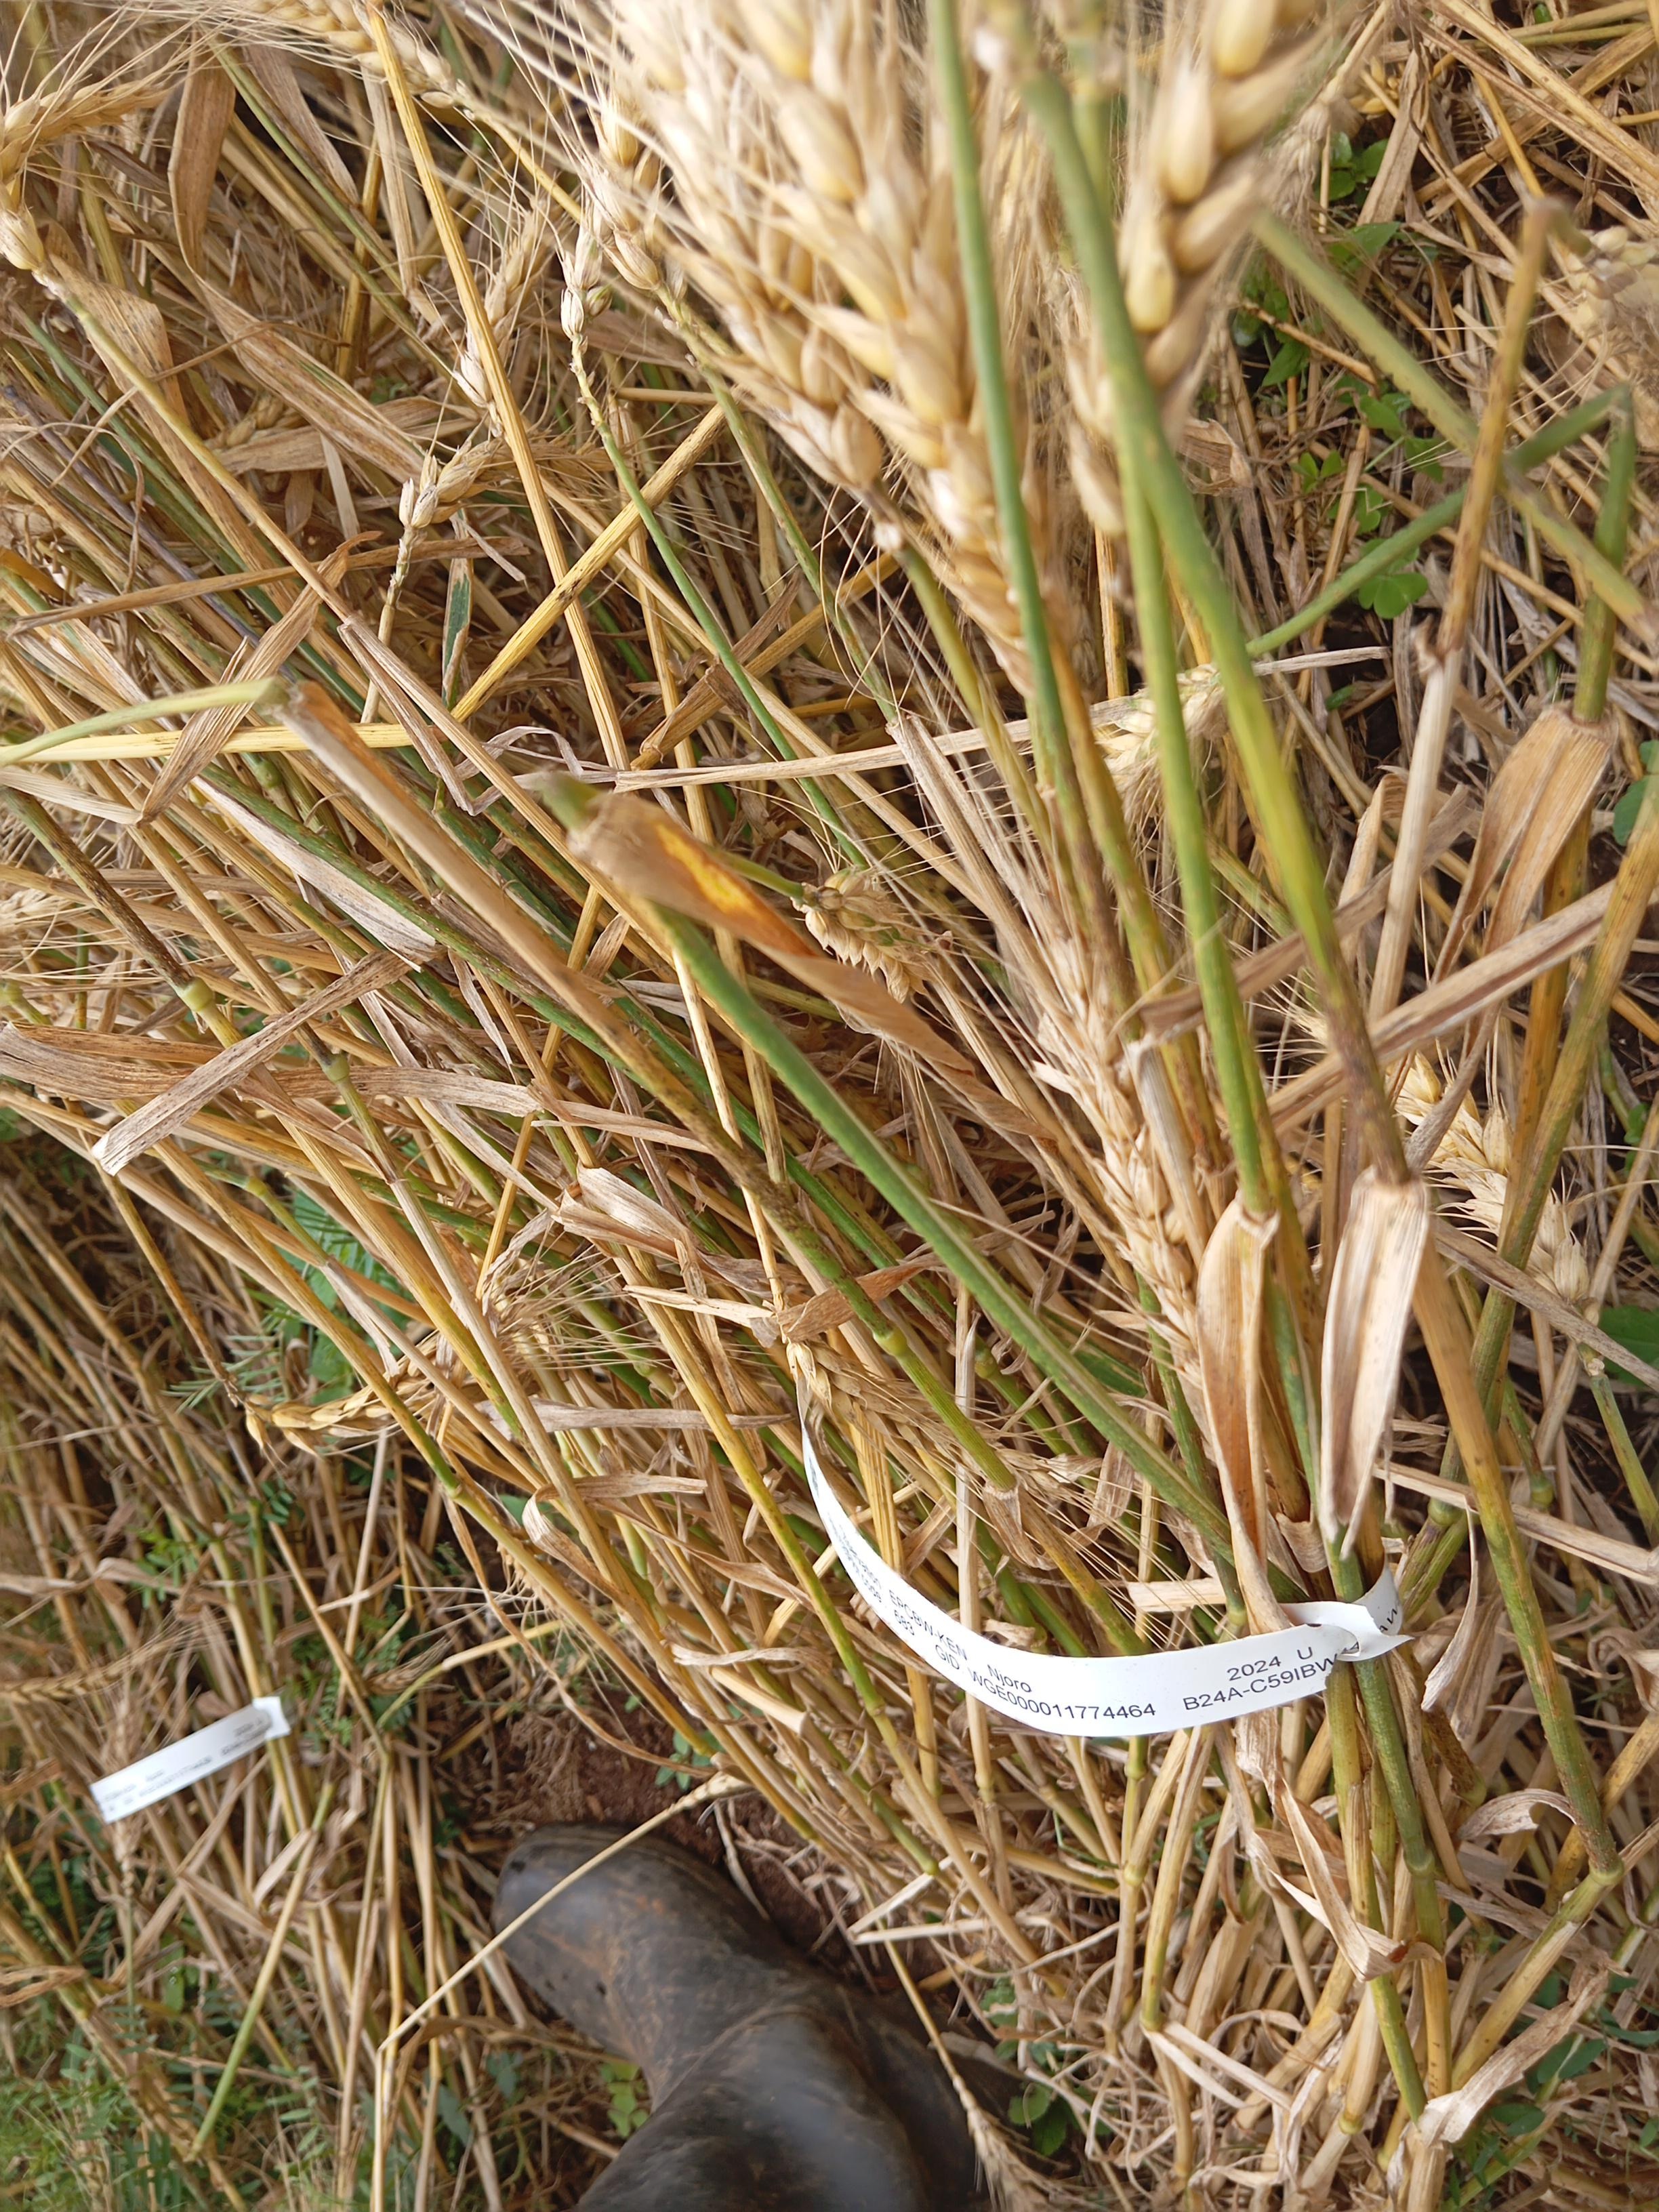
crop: wheat
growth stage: maturity
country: Kenya
